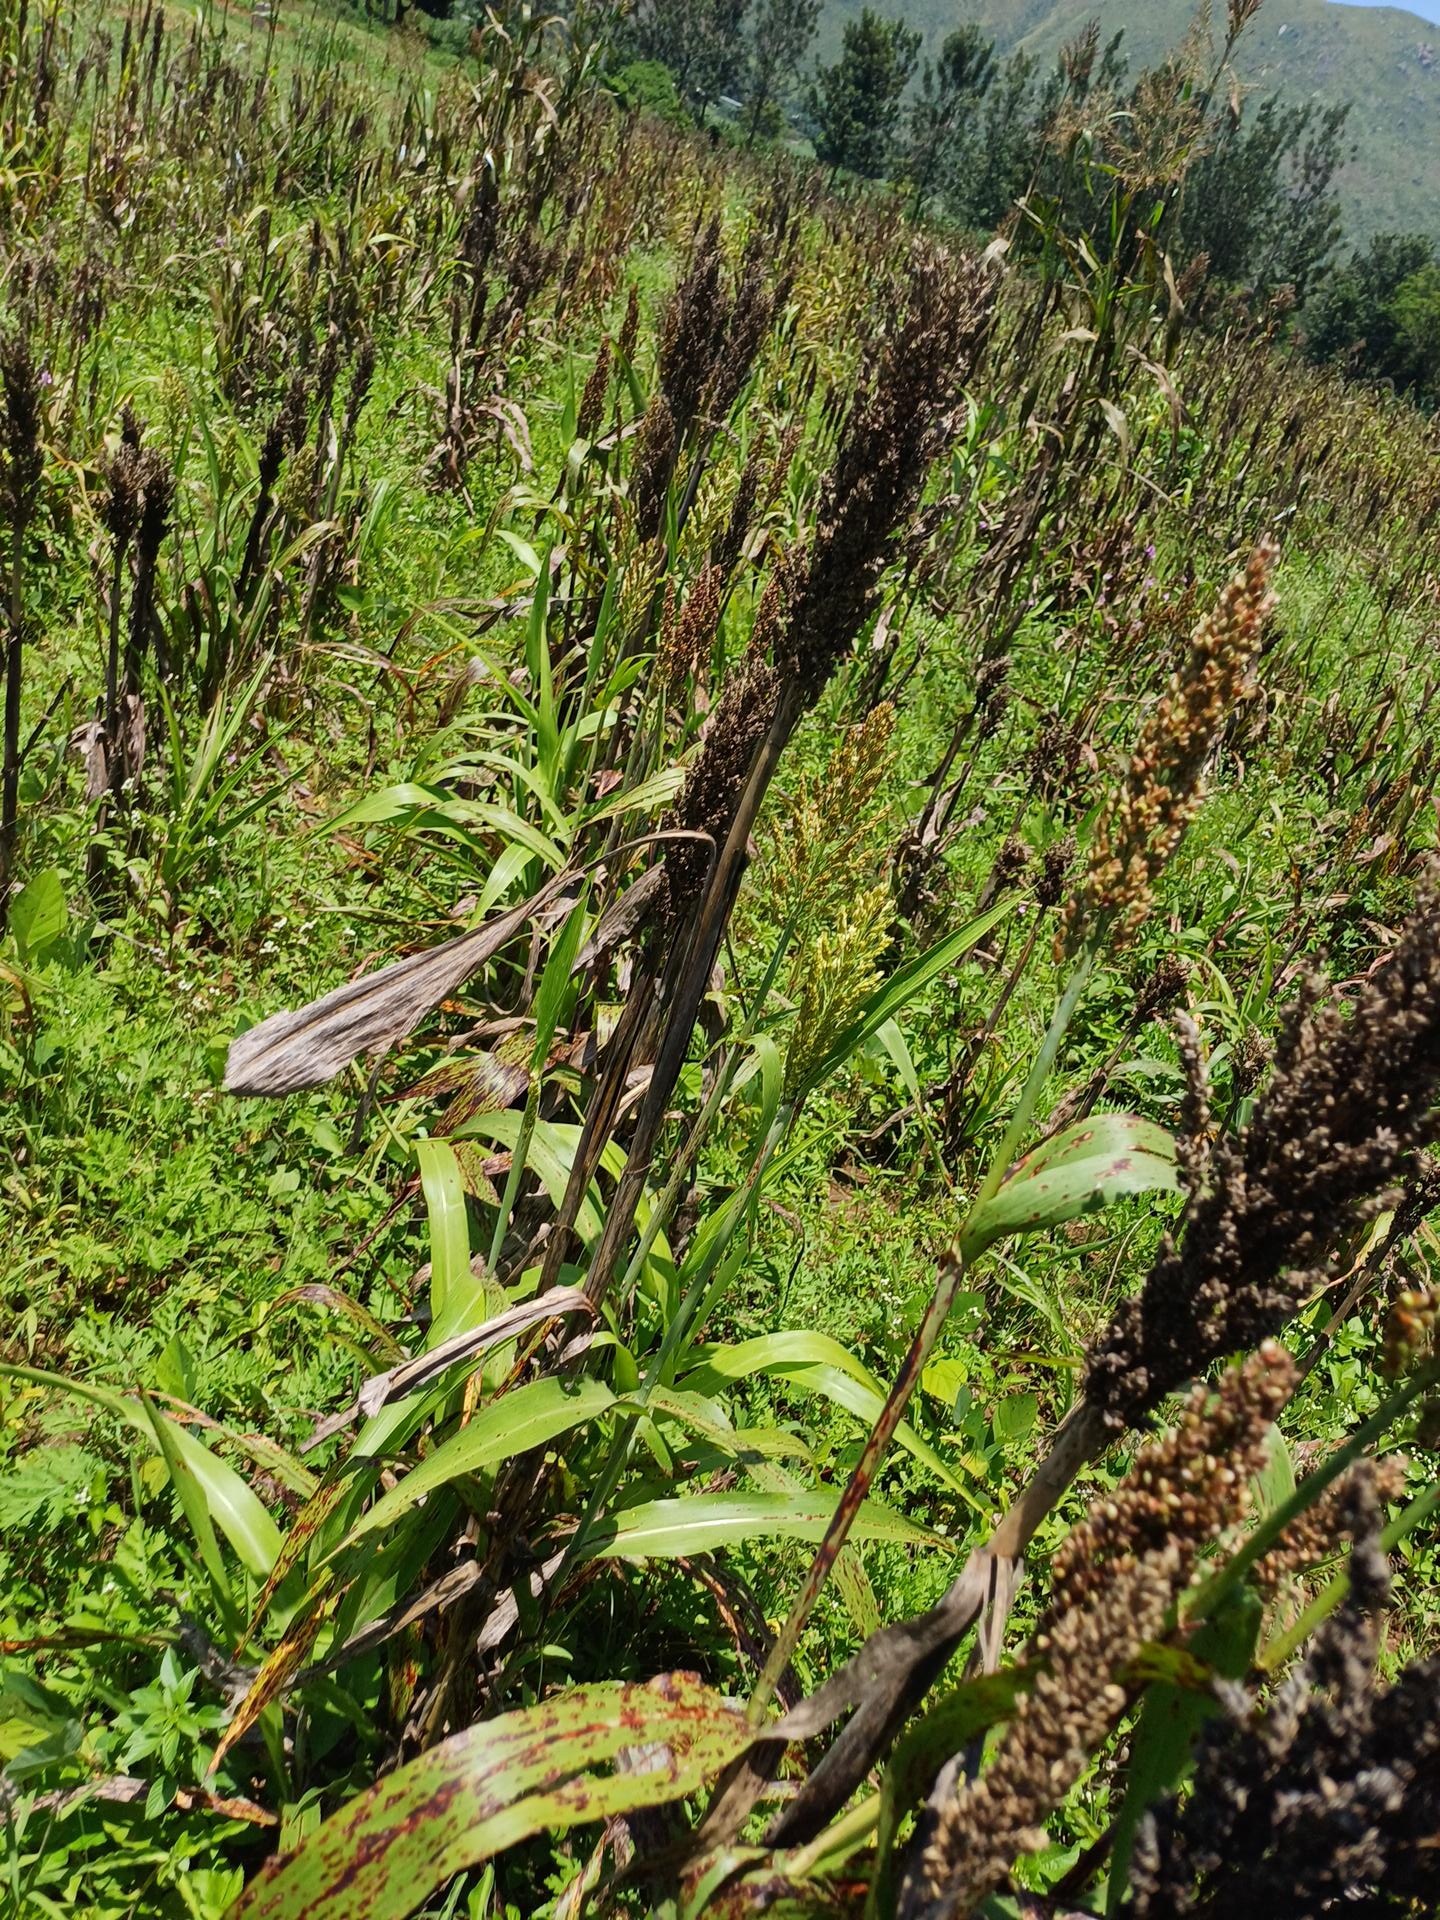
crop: sorghum
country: Kenya
